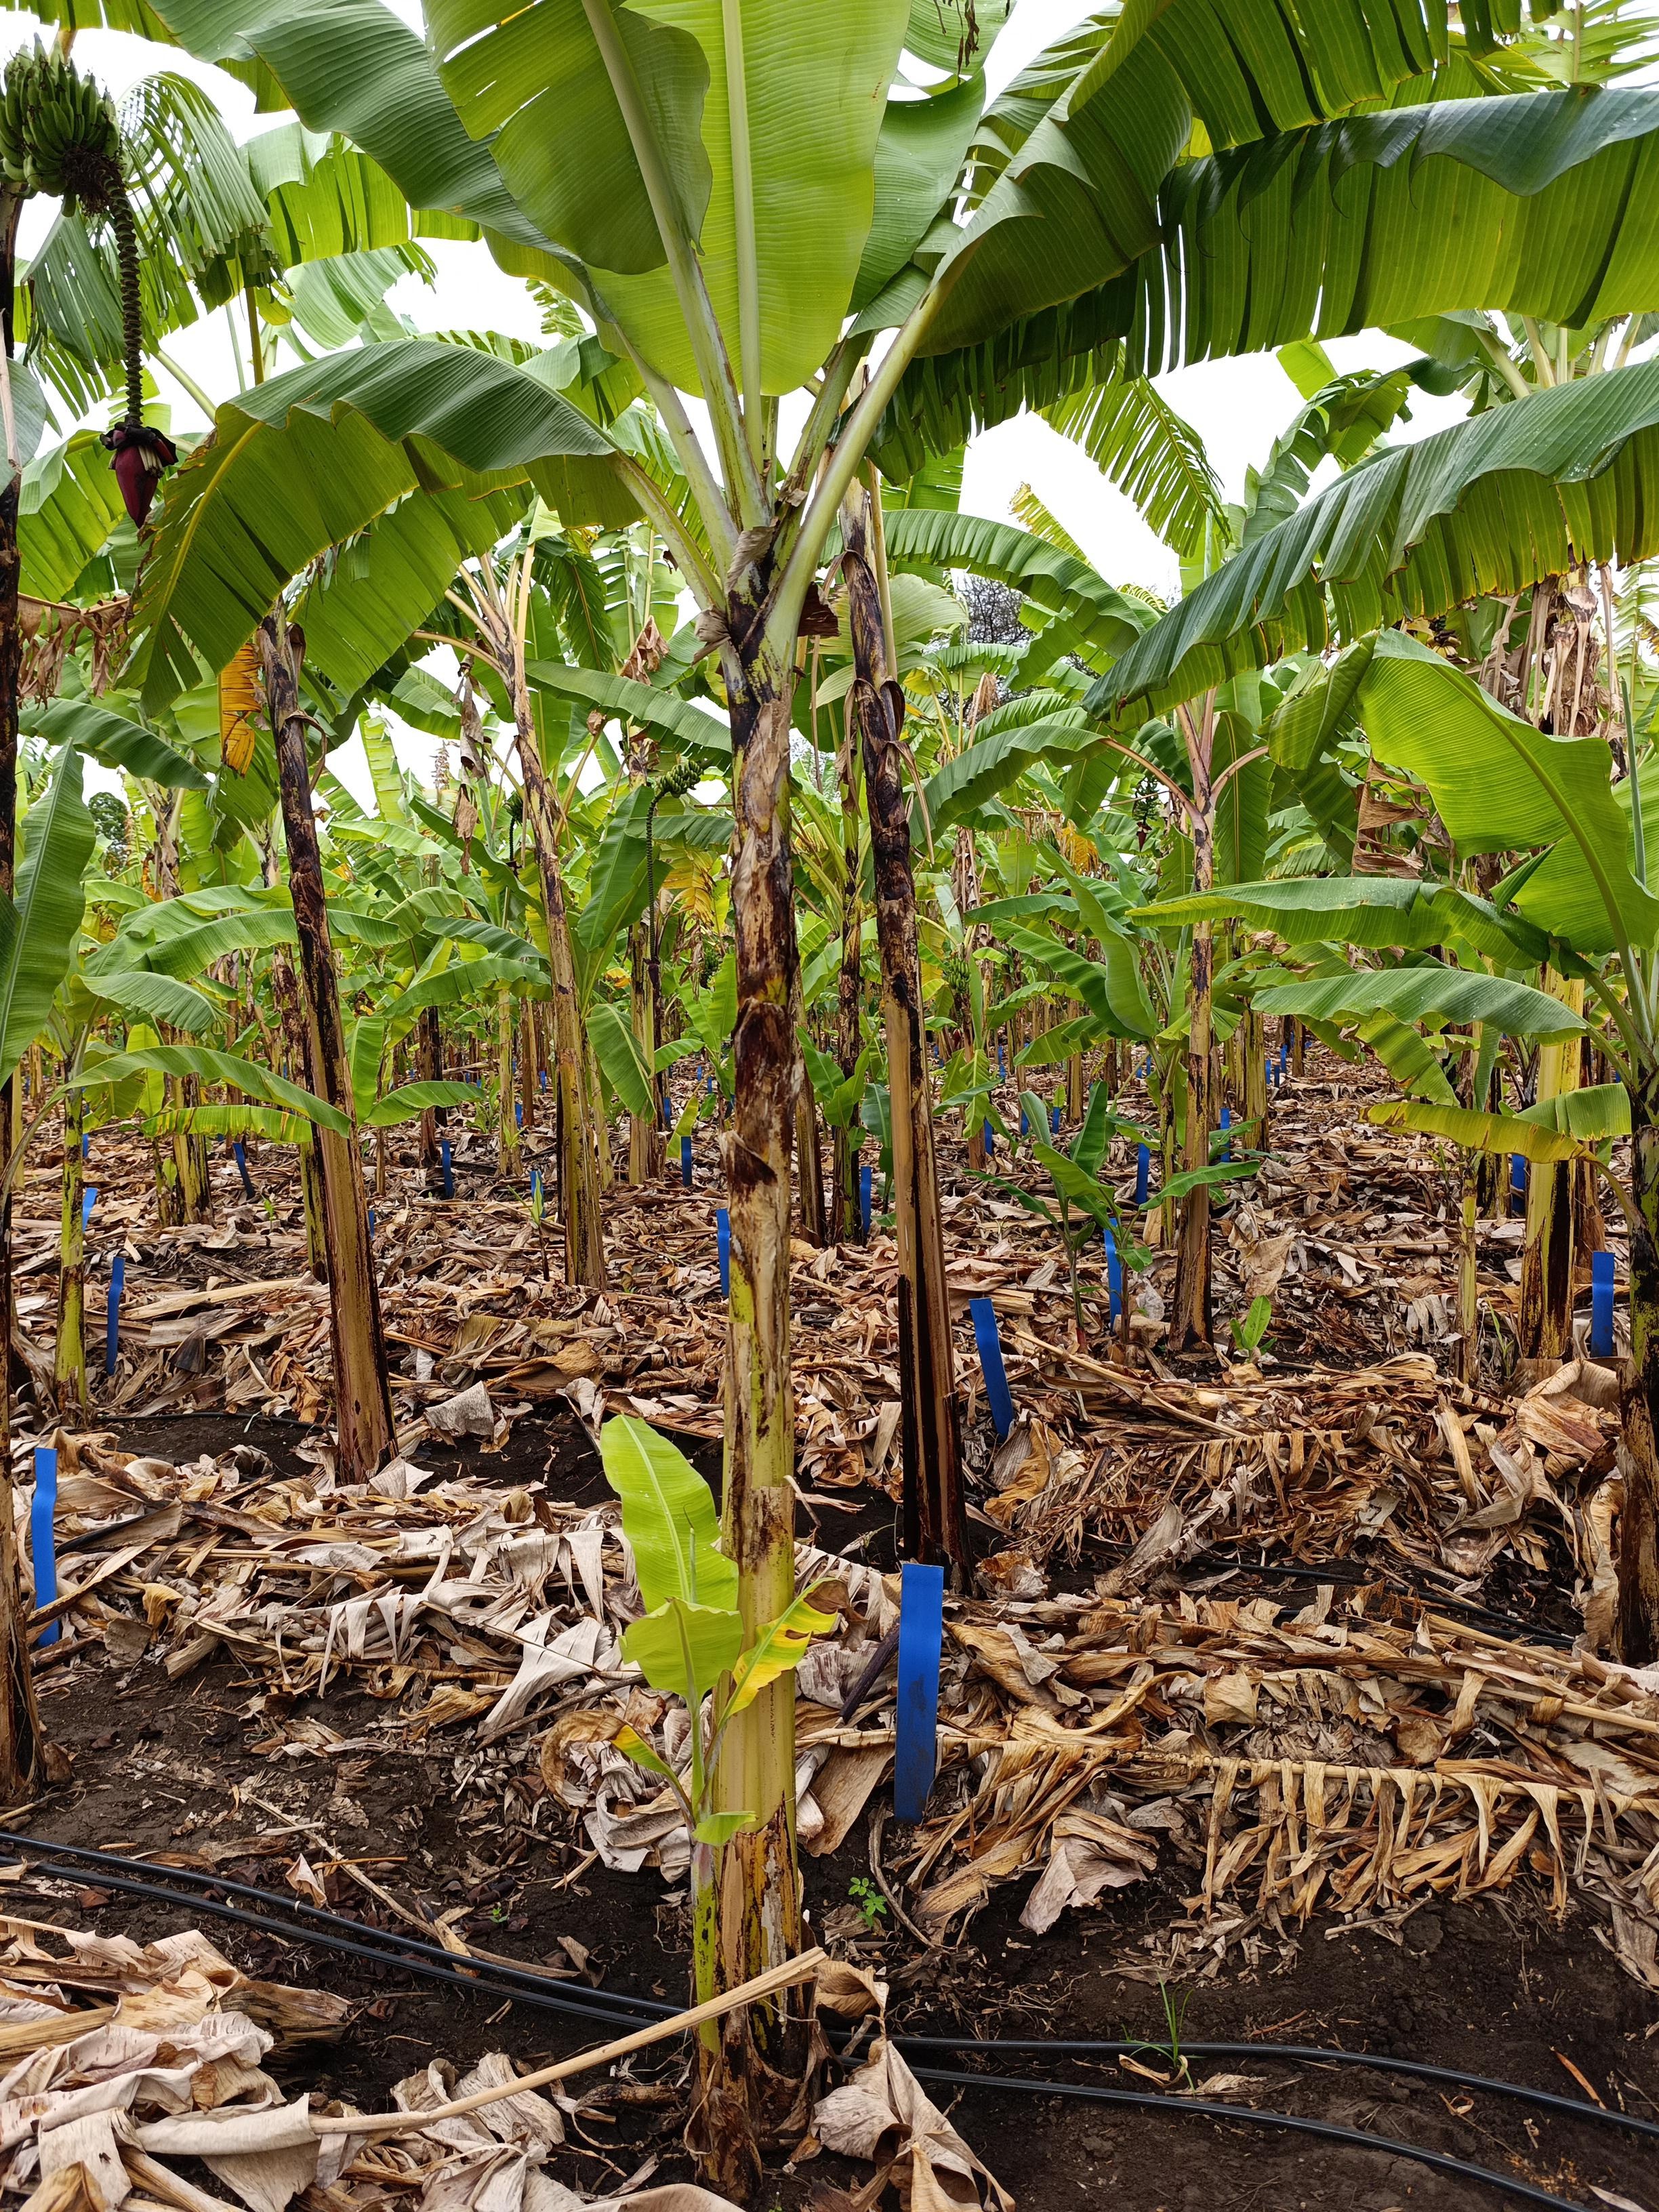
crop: banana
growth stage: vegetative
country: Tanzania
